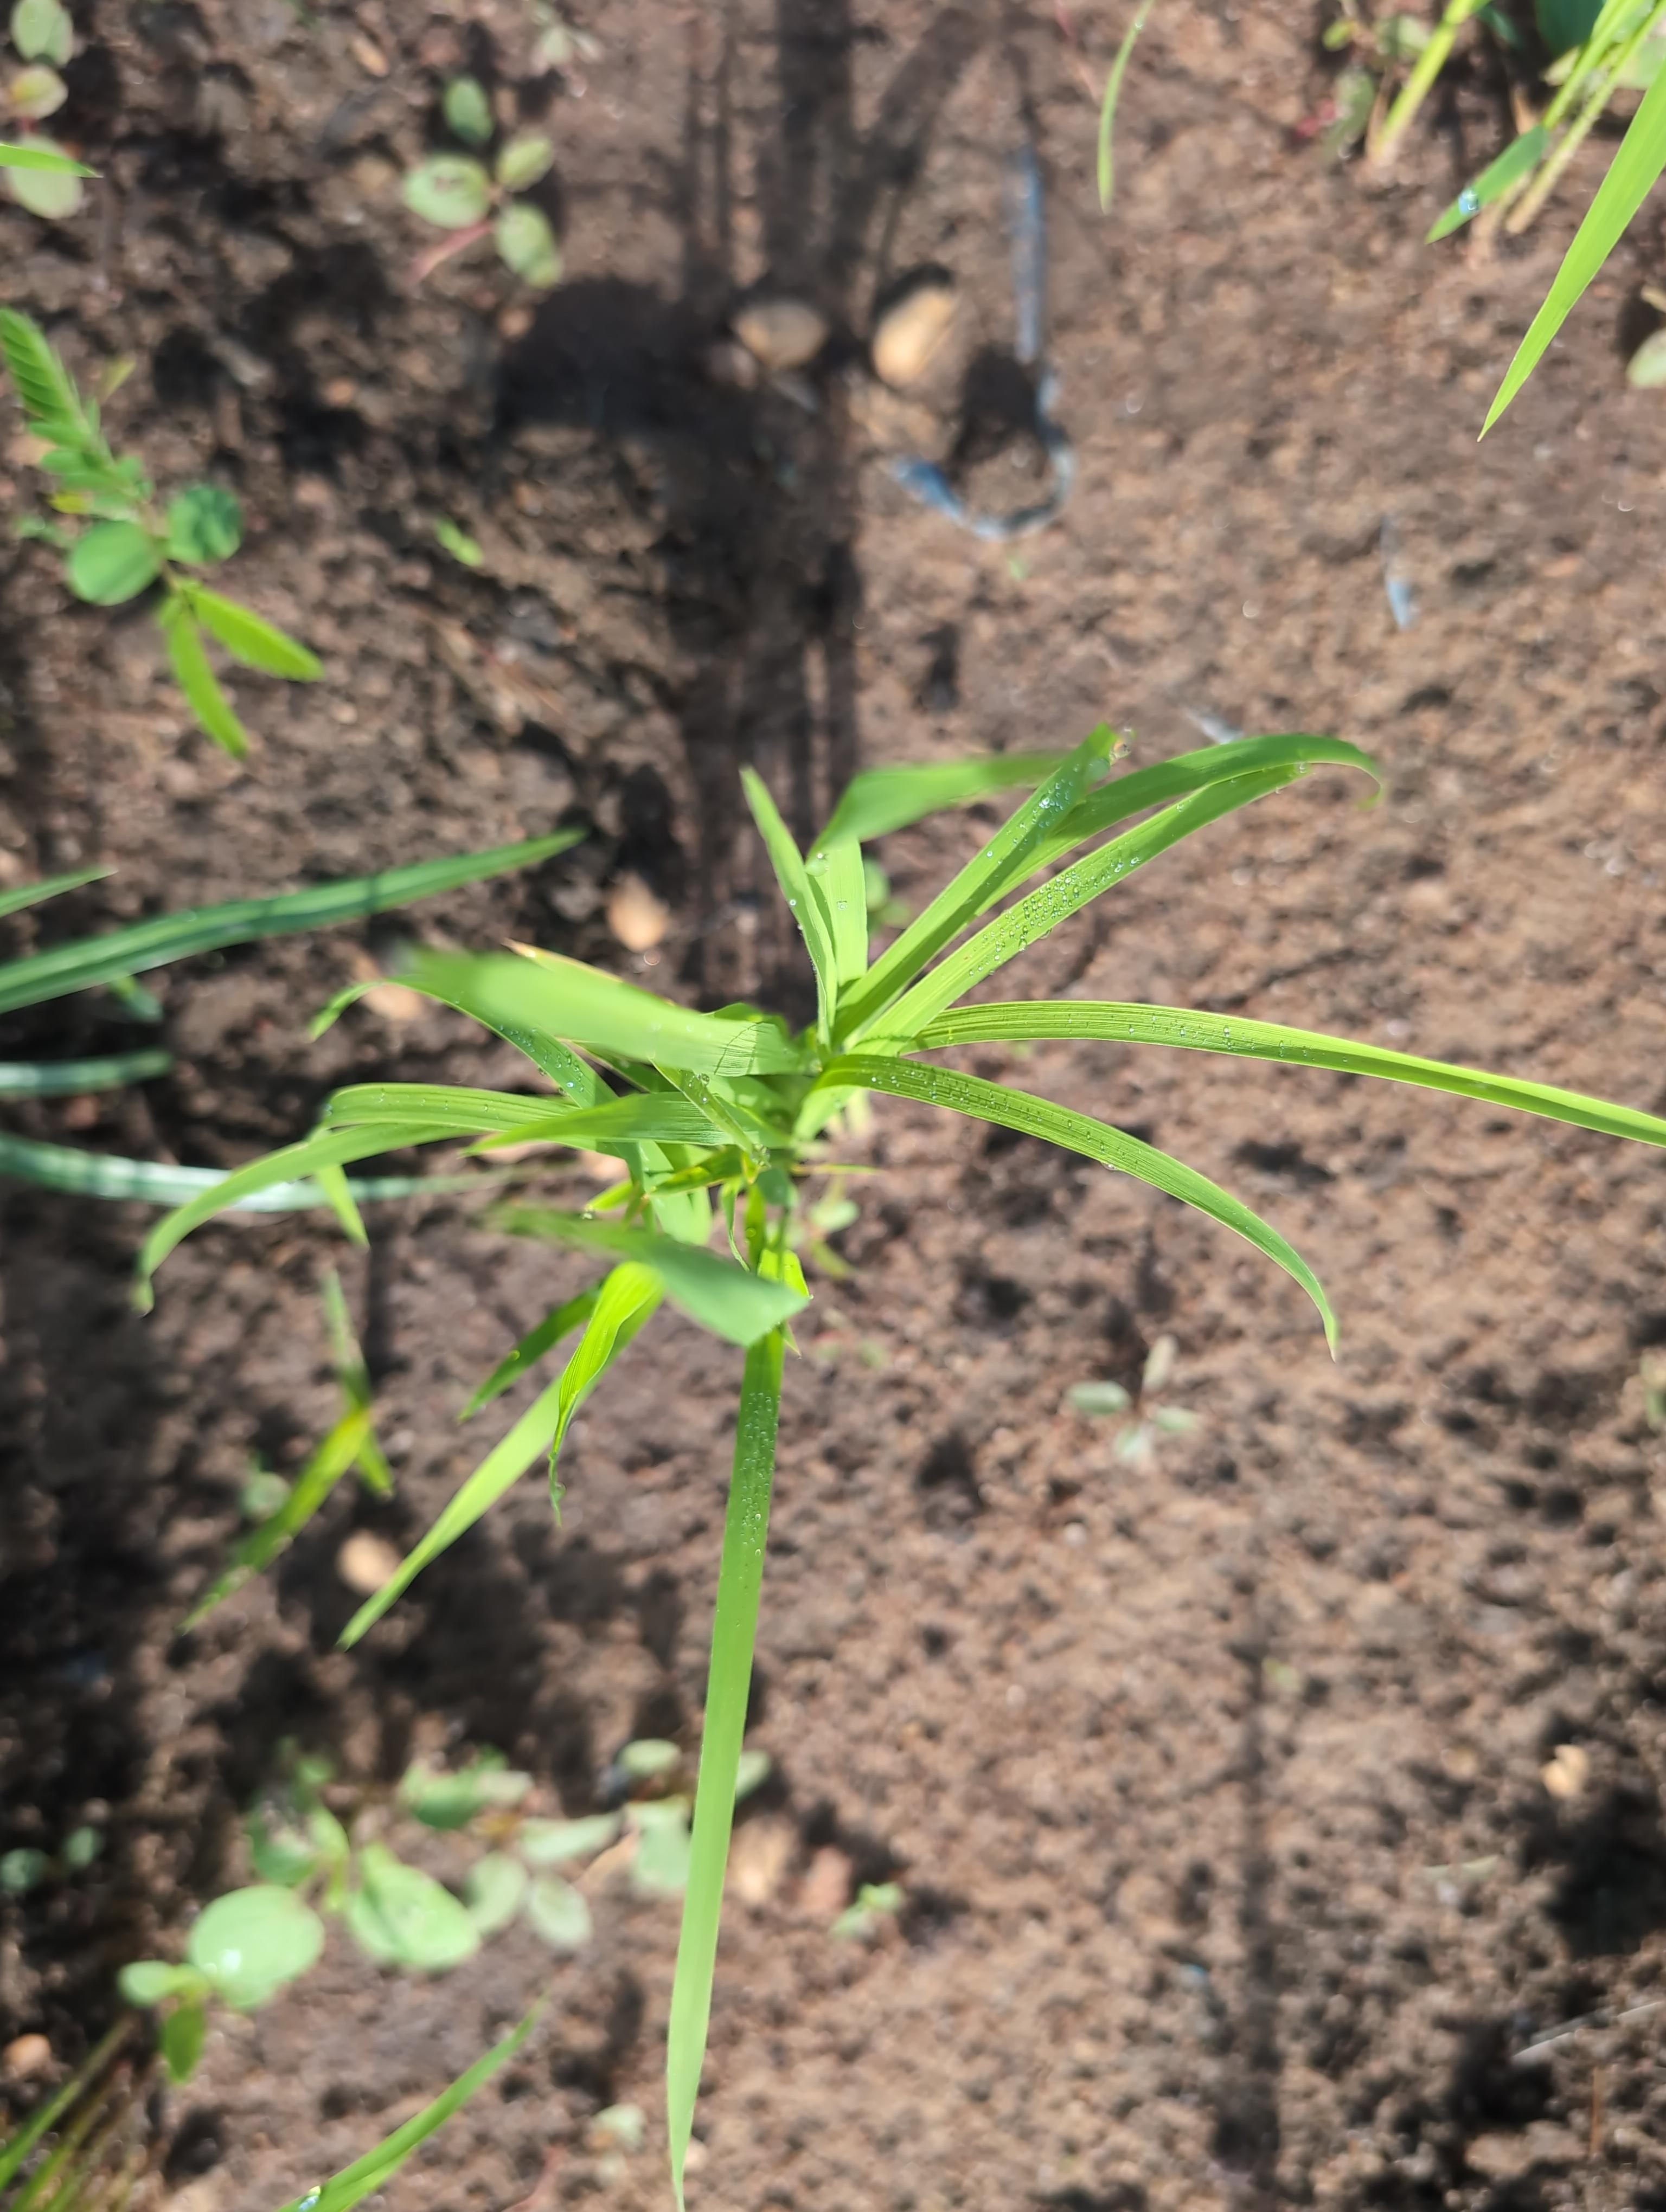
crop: rice
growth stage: establishment seedling
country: Côte d'Ivoire
